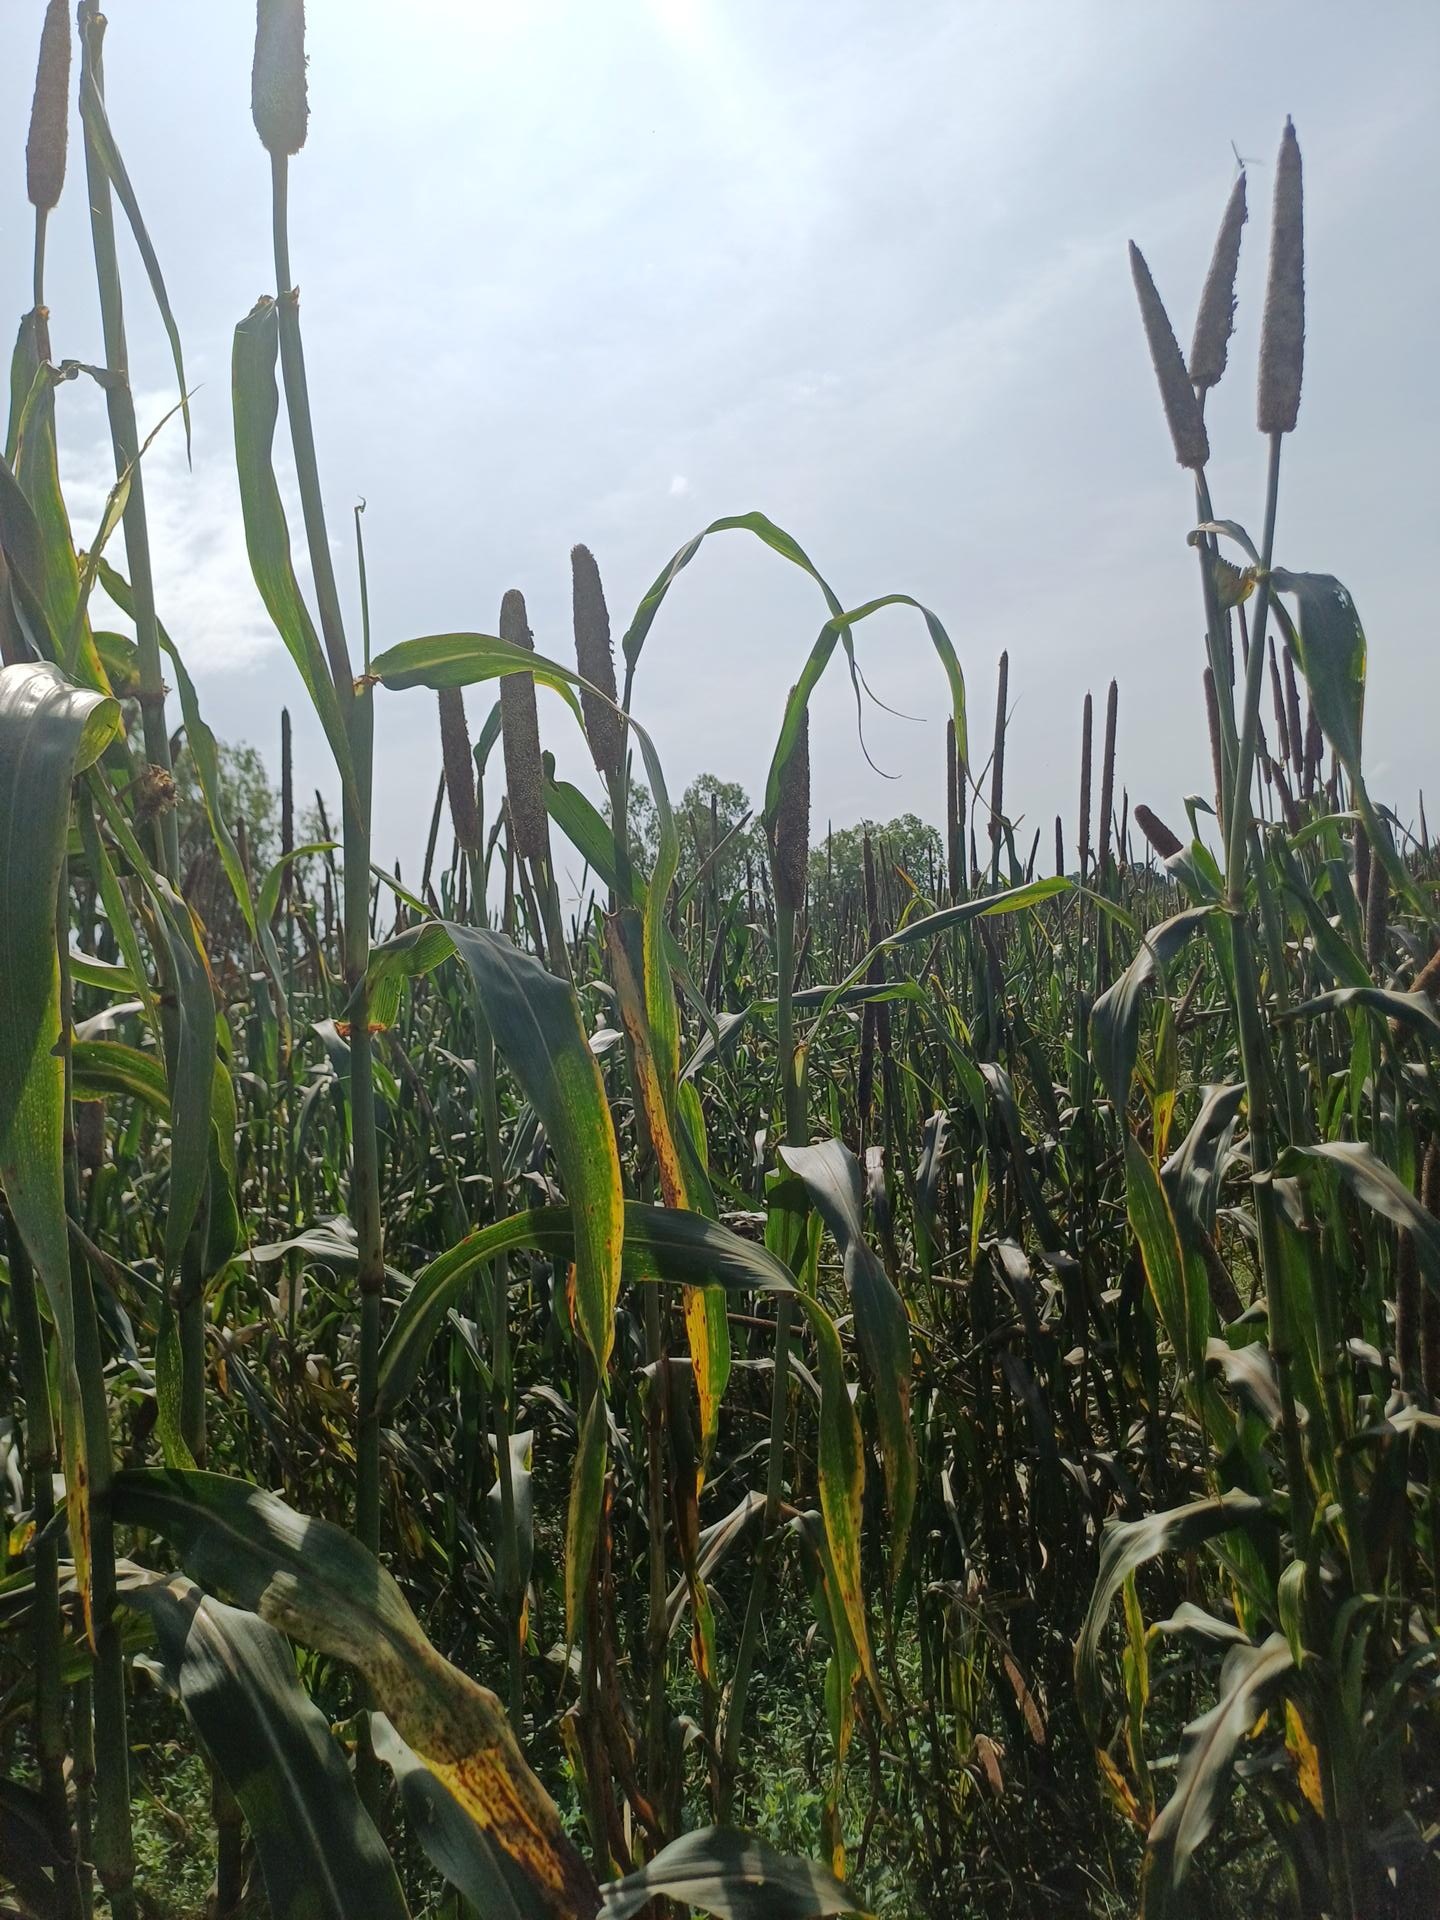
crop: pearl millet
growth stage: filling grain
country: Senegal
